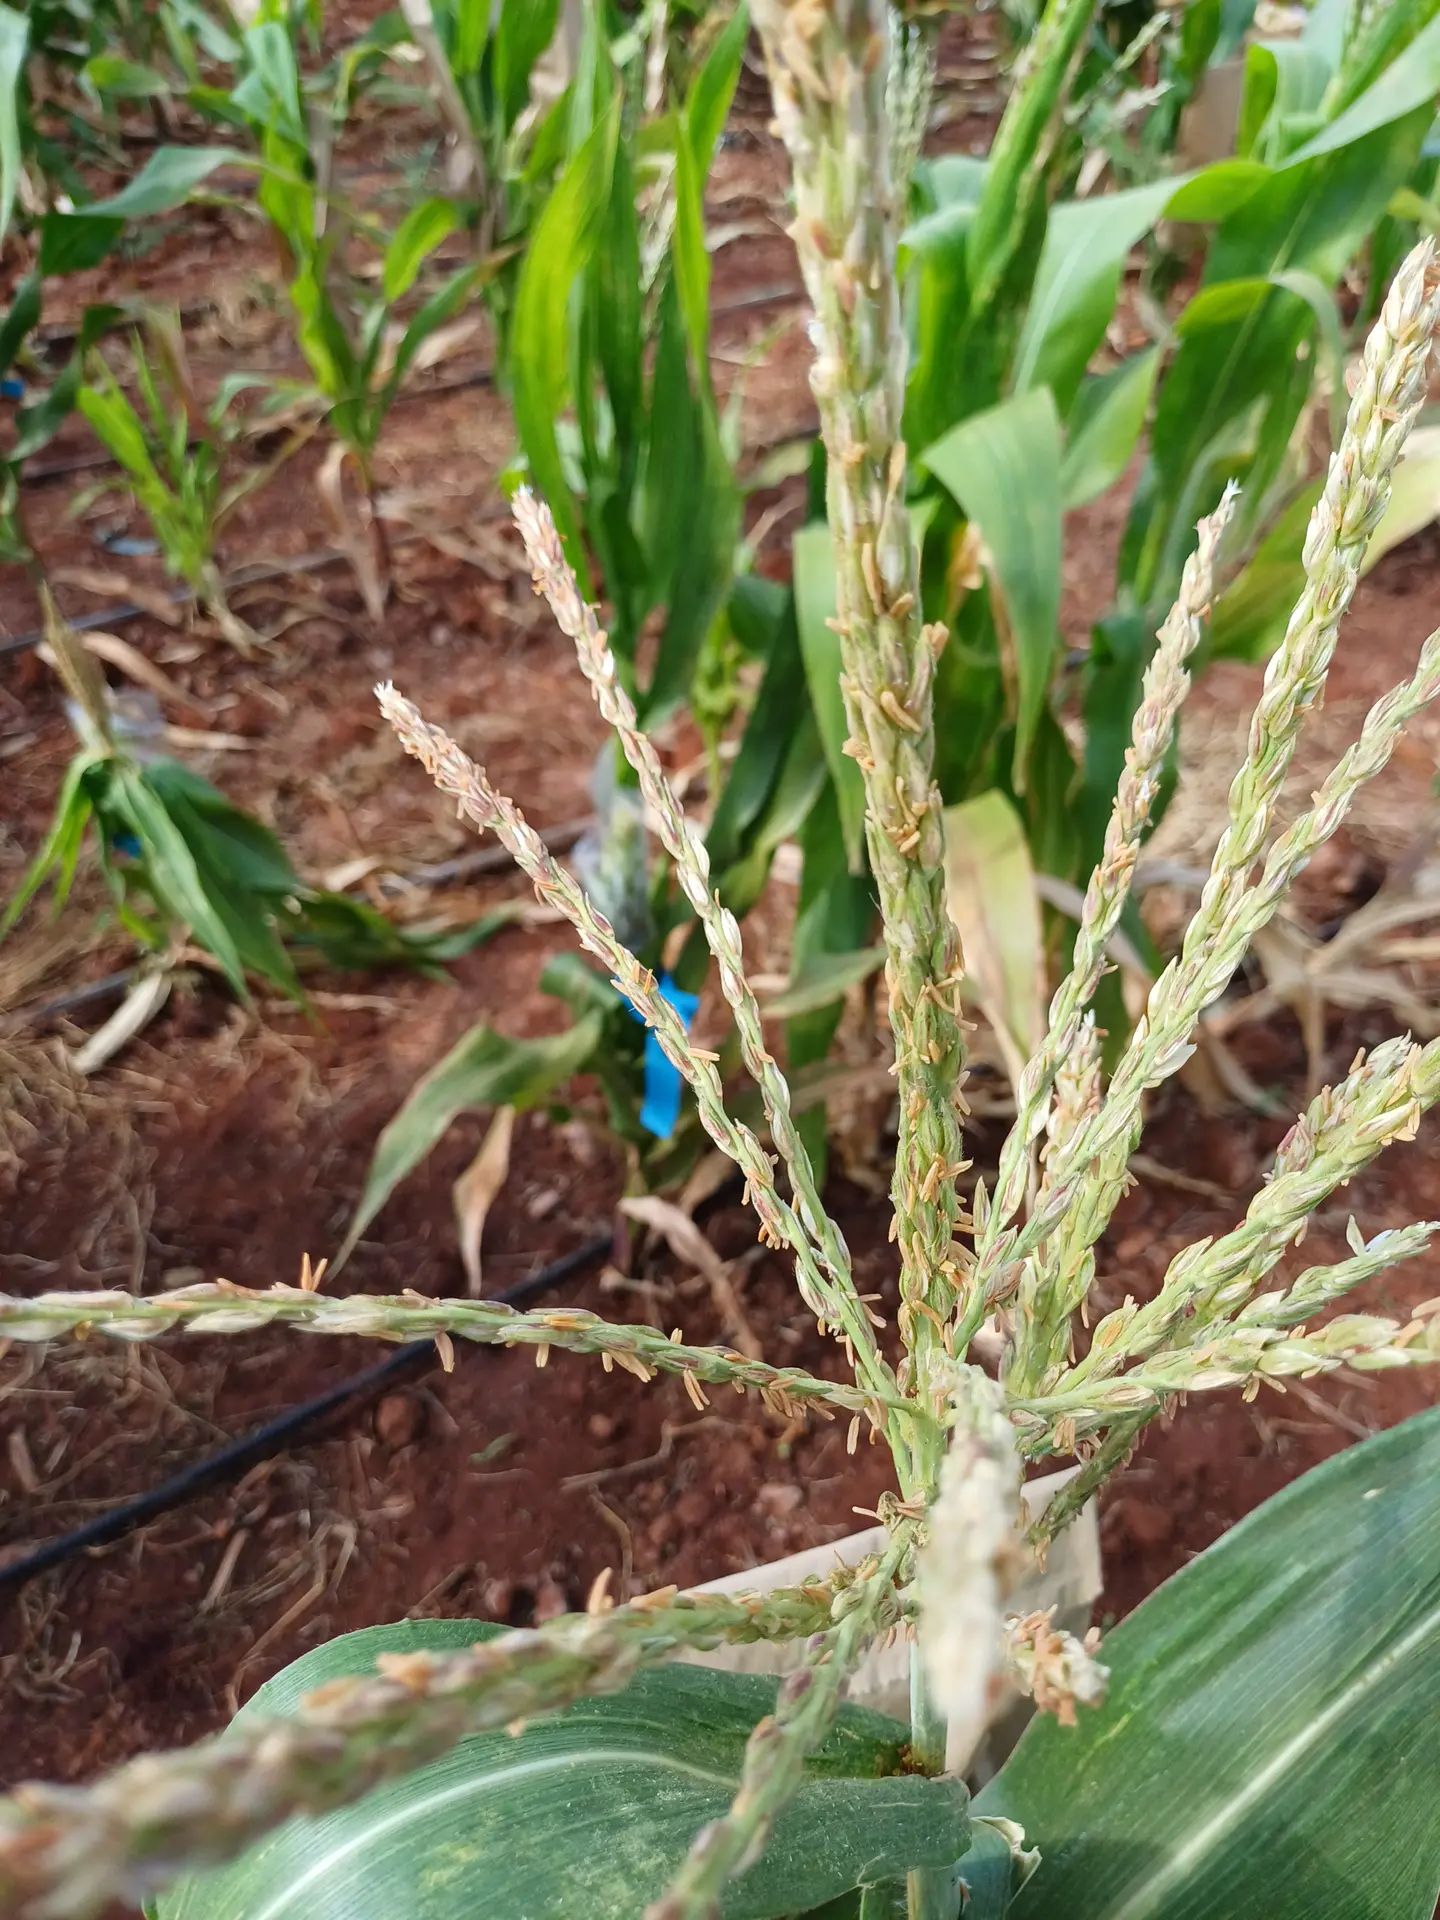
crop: maize
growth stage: flowering
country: Kenya
